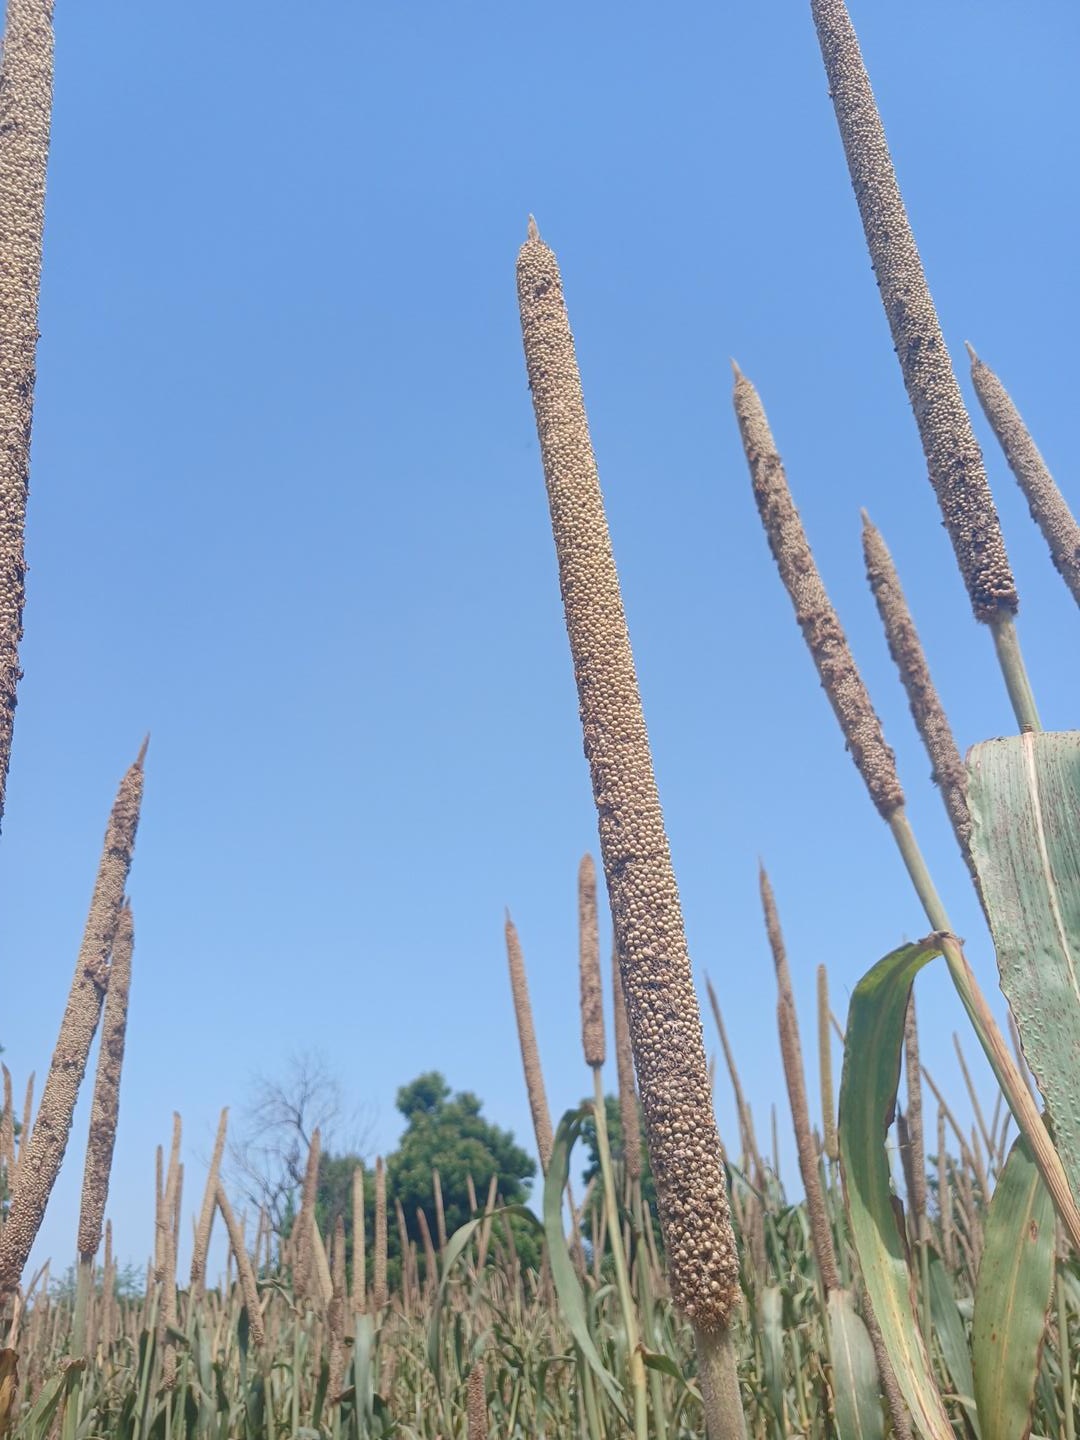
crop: pearl millet
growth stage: maturity
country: Senegal
